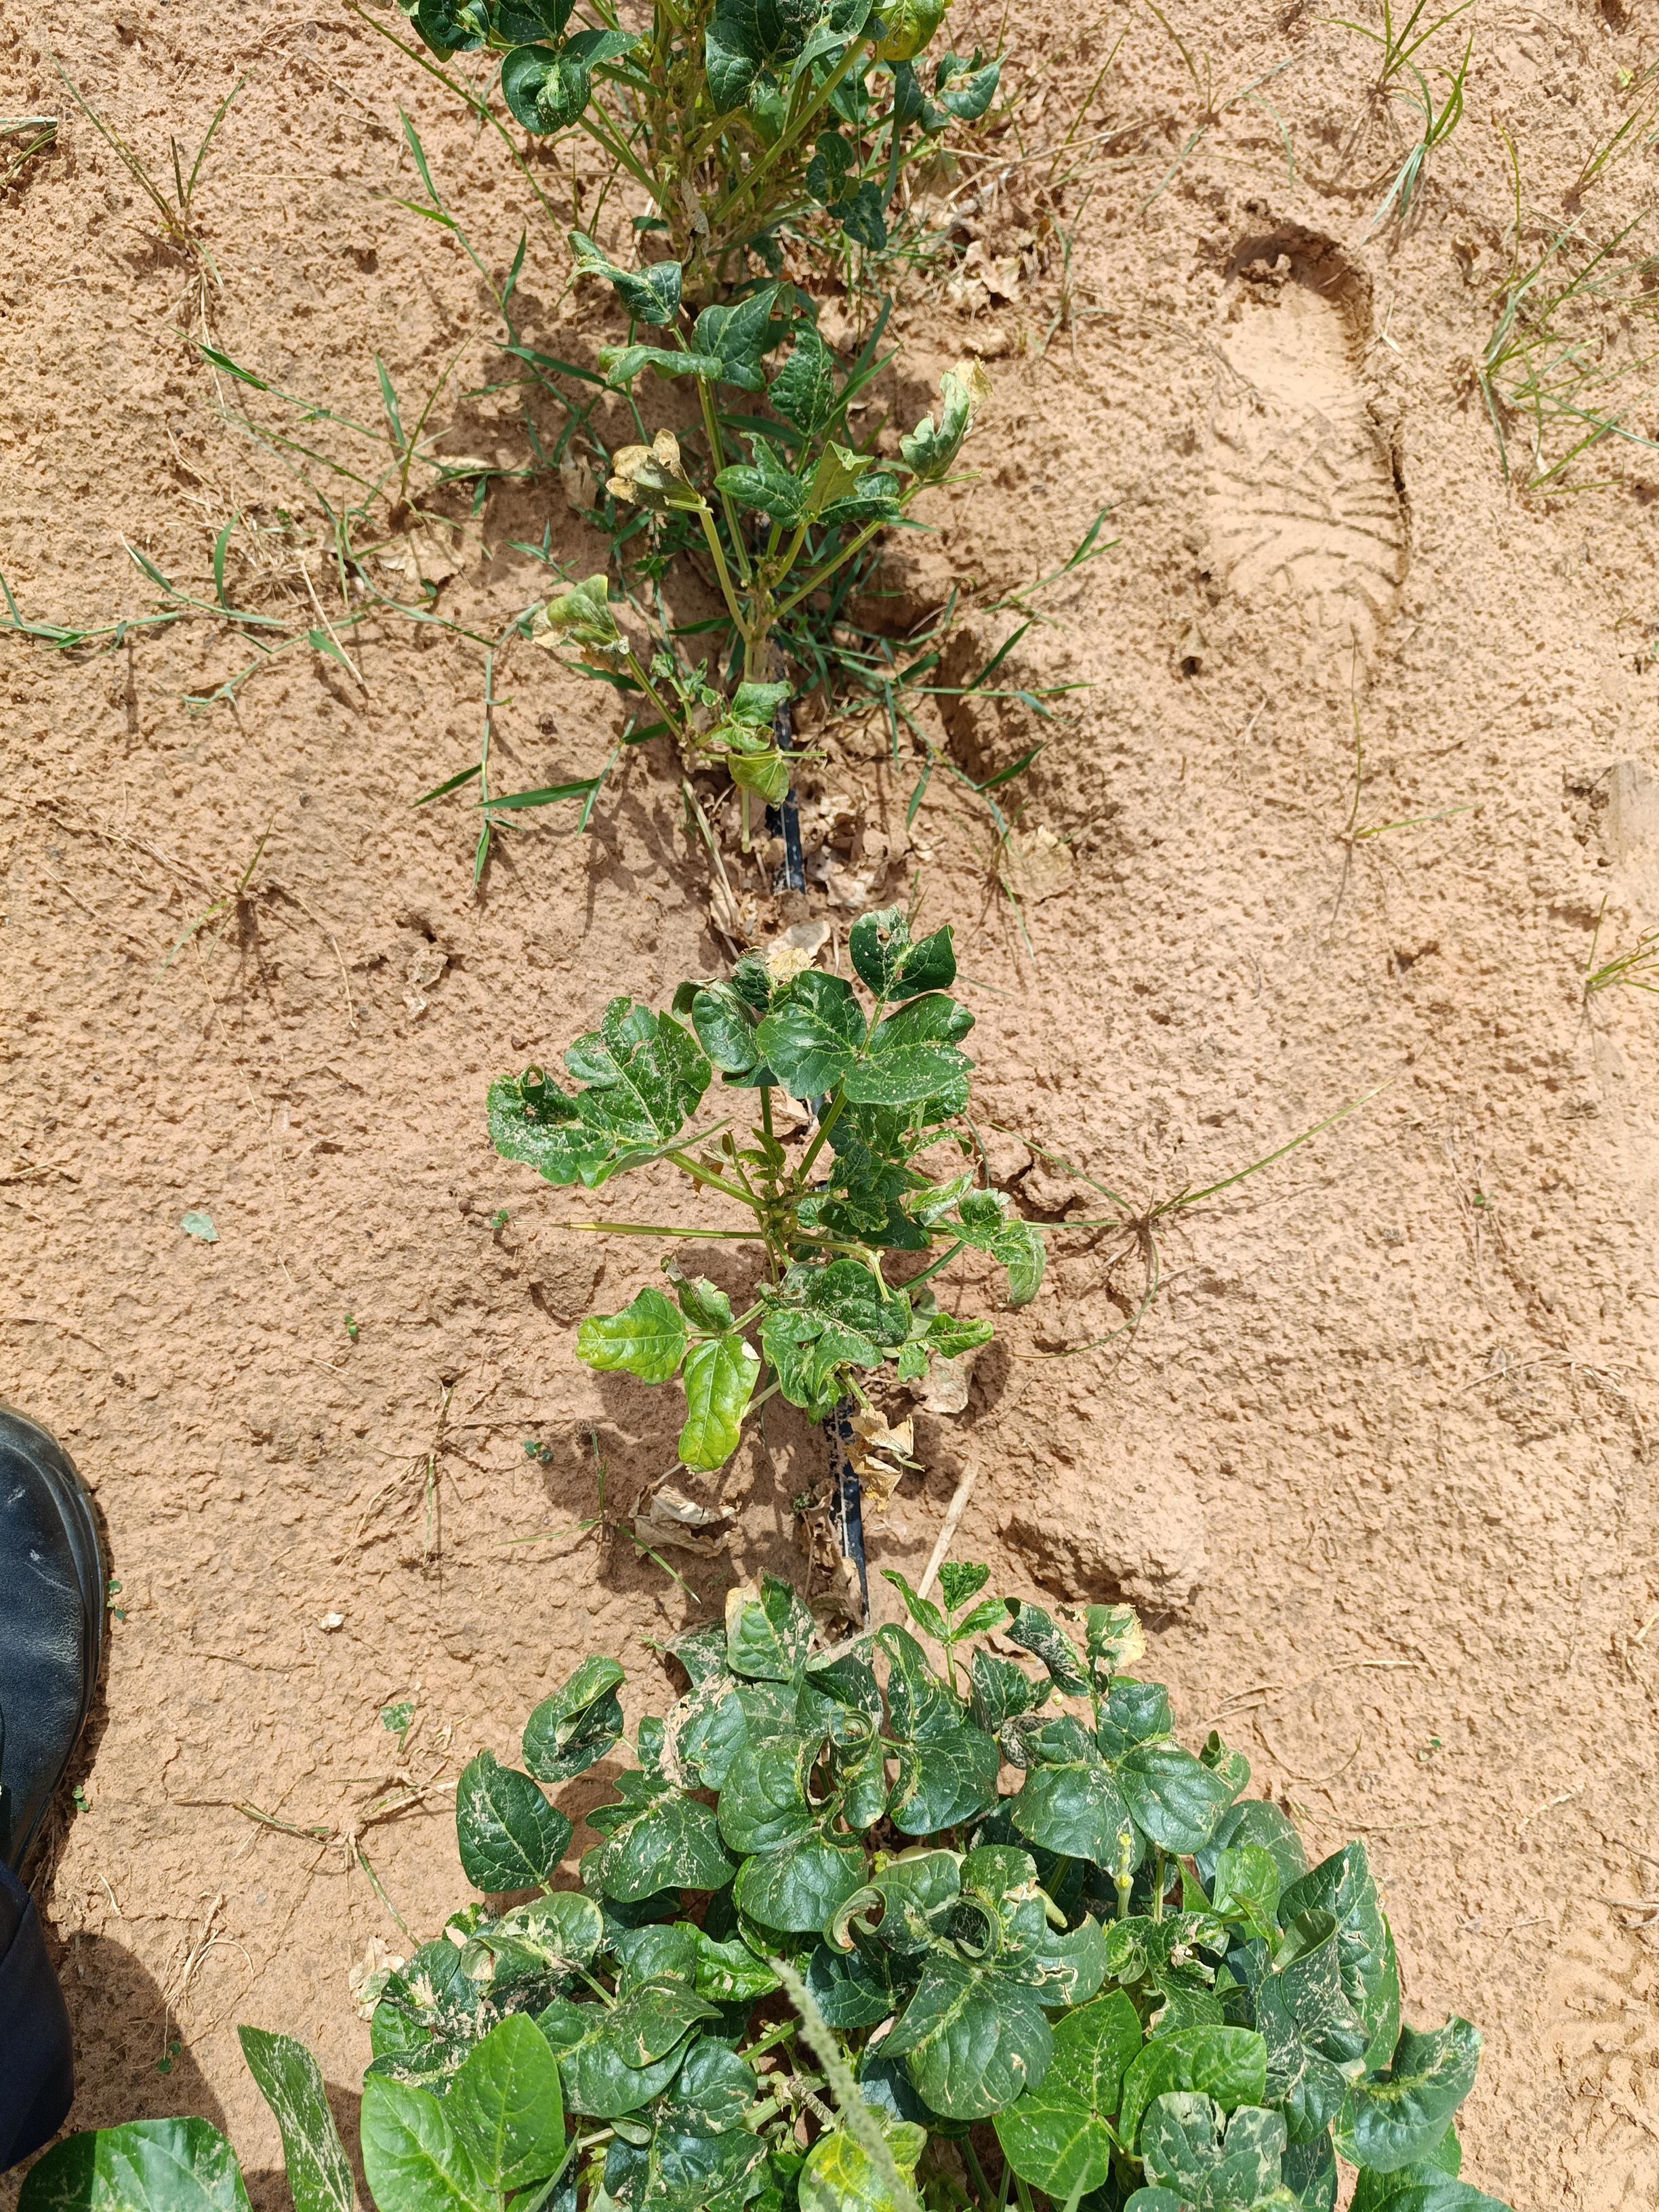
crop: cowpea
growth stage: flowering
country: Nigeria
